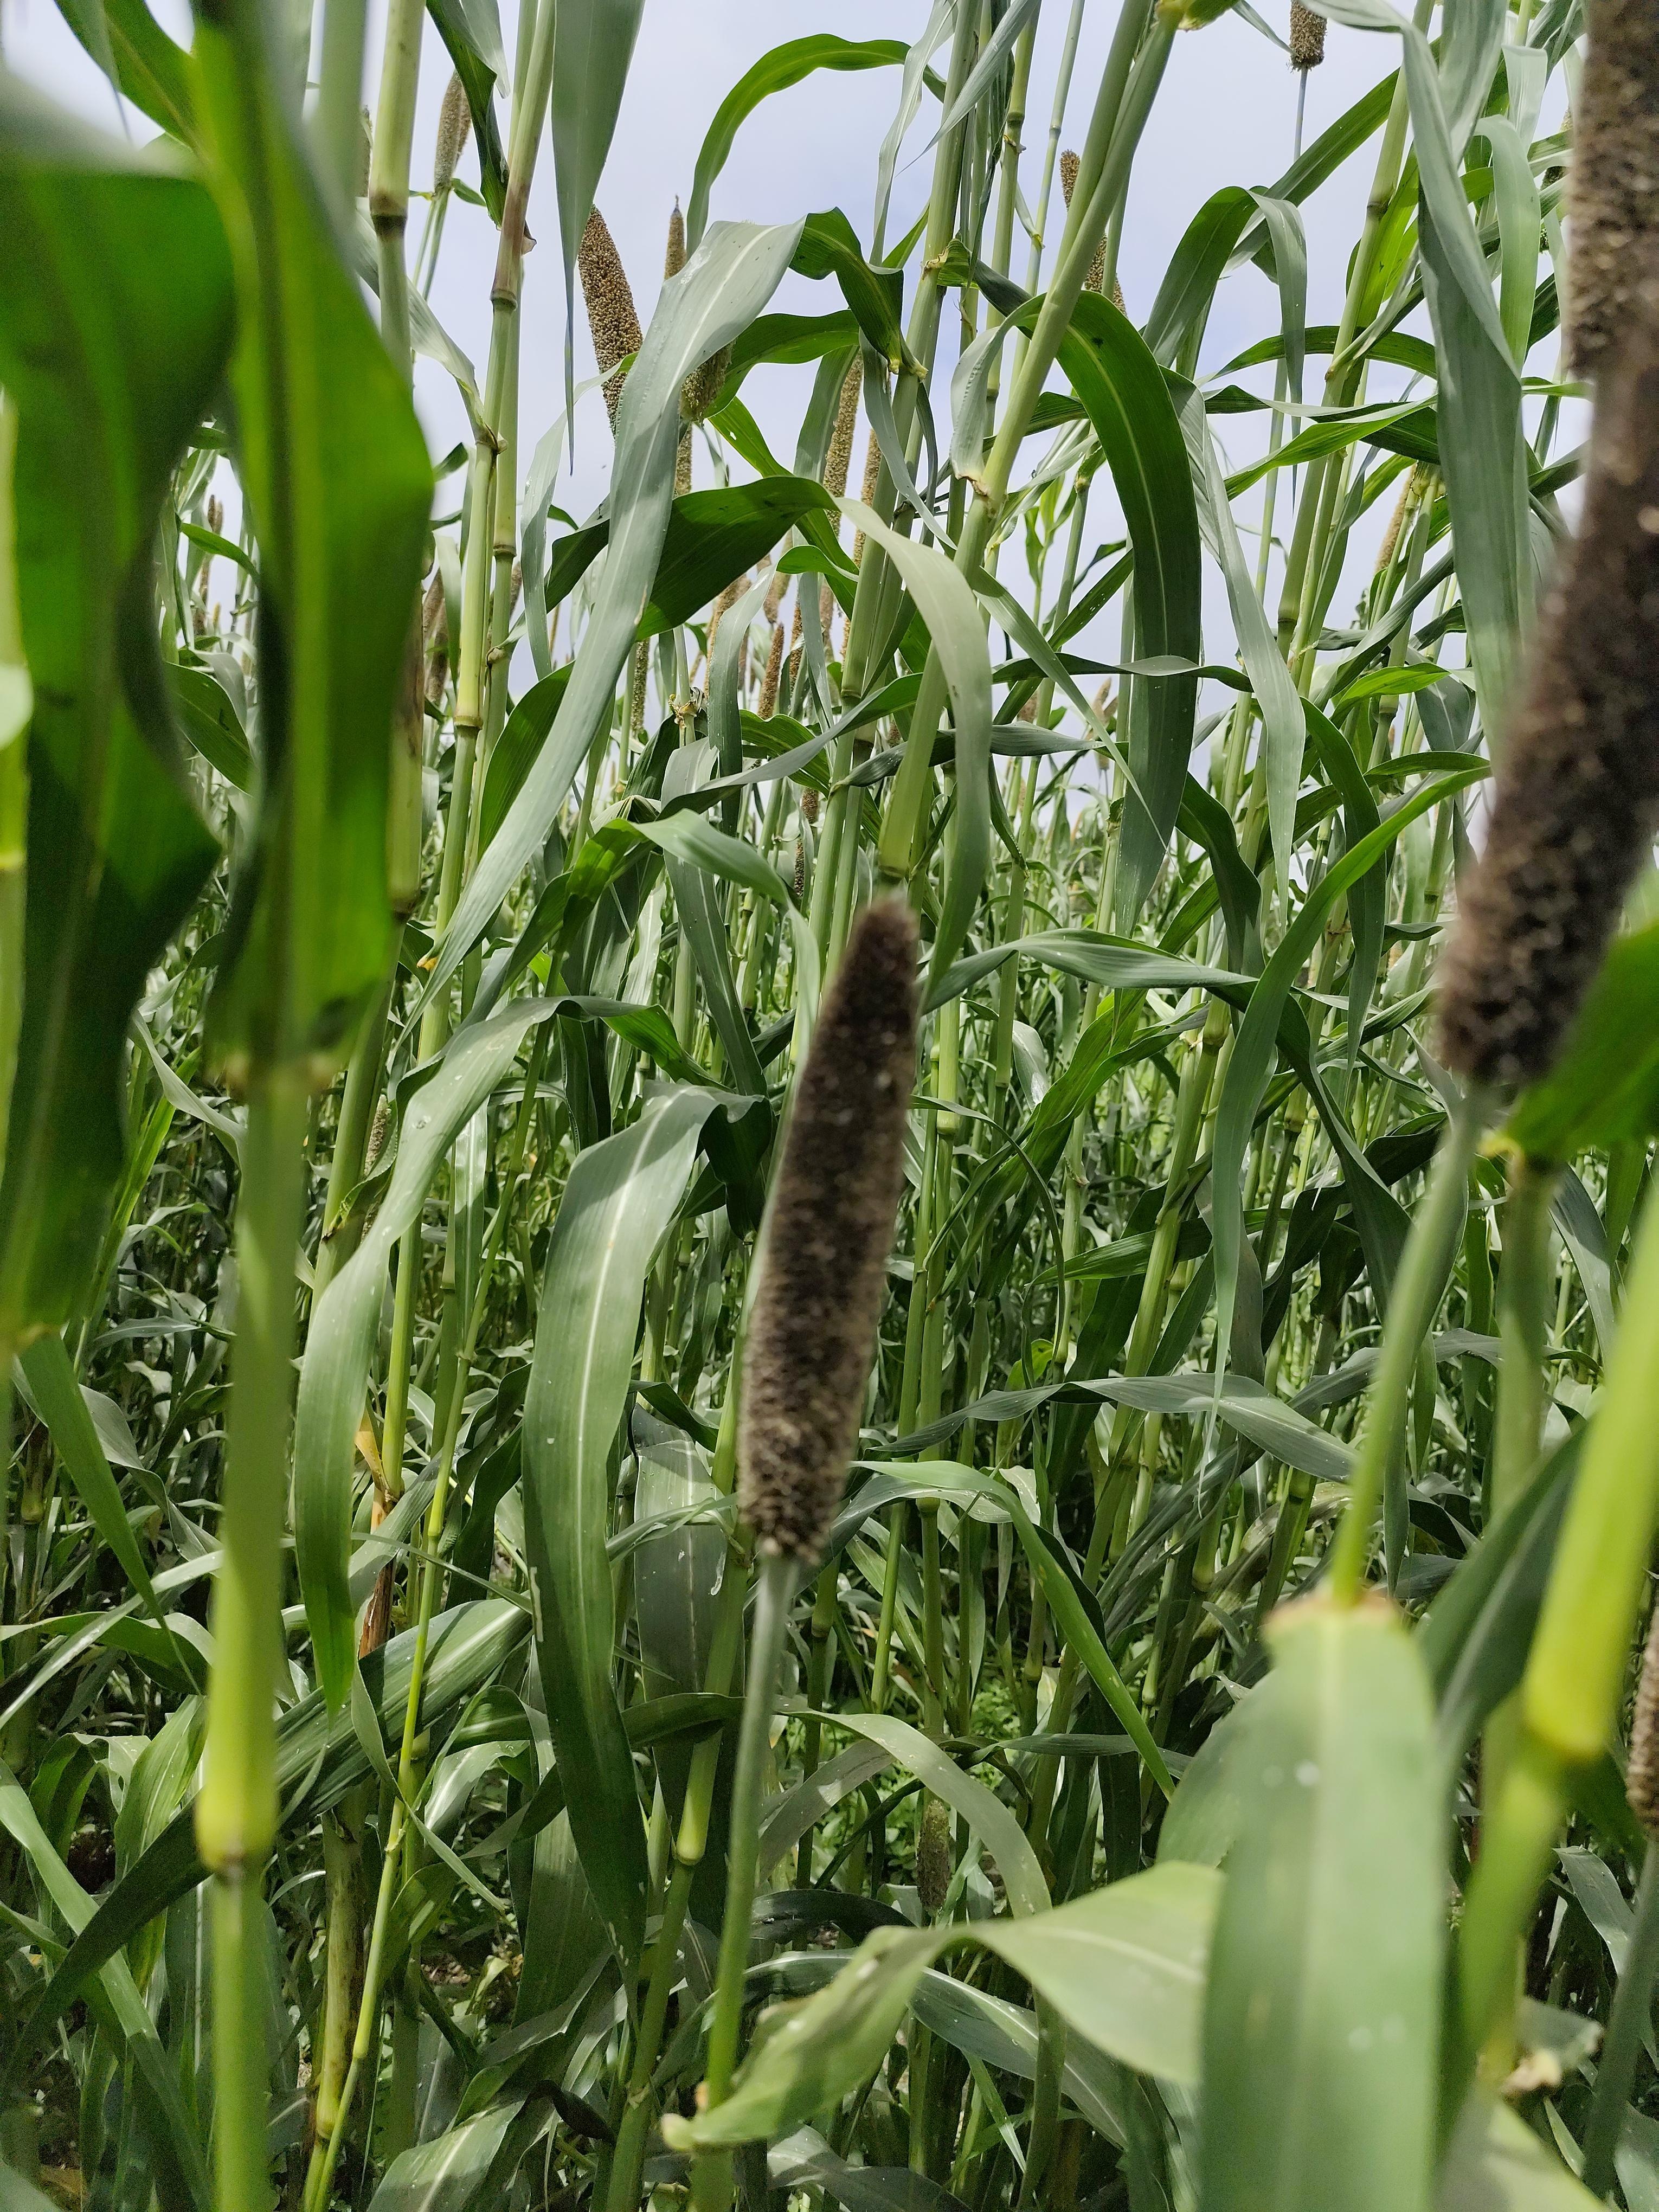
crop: pearl millet
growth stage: heading tuber
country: Tanzania
